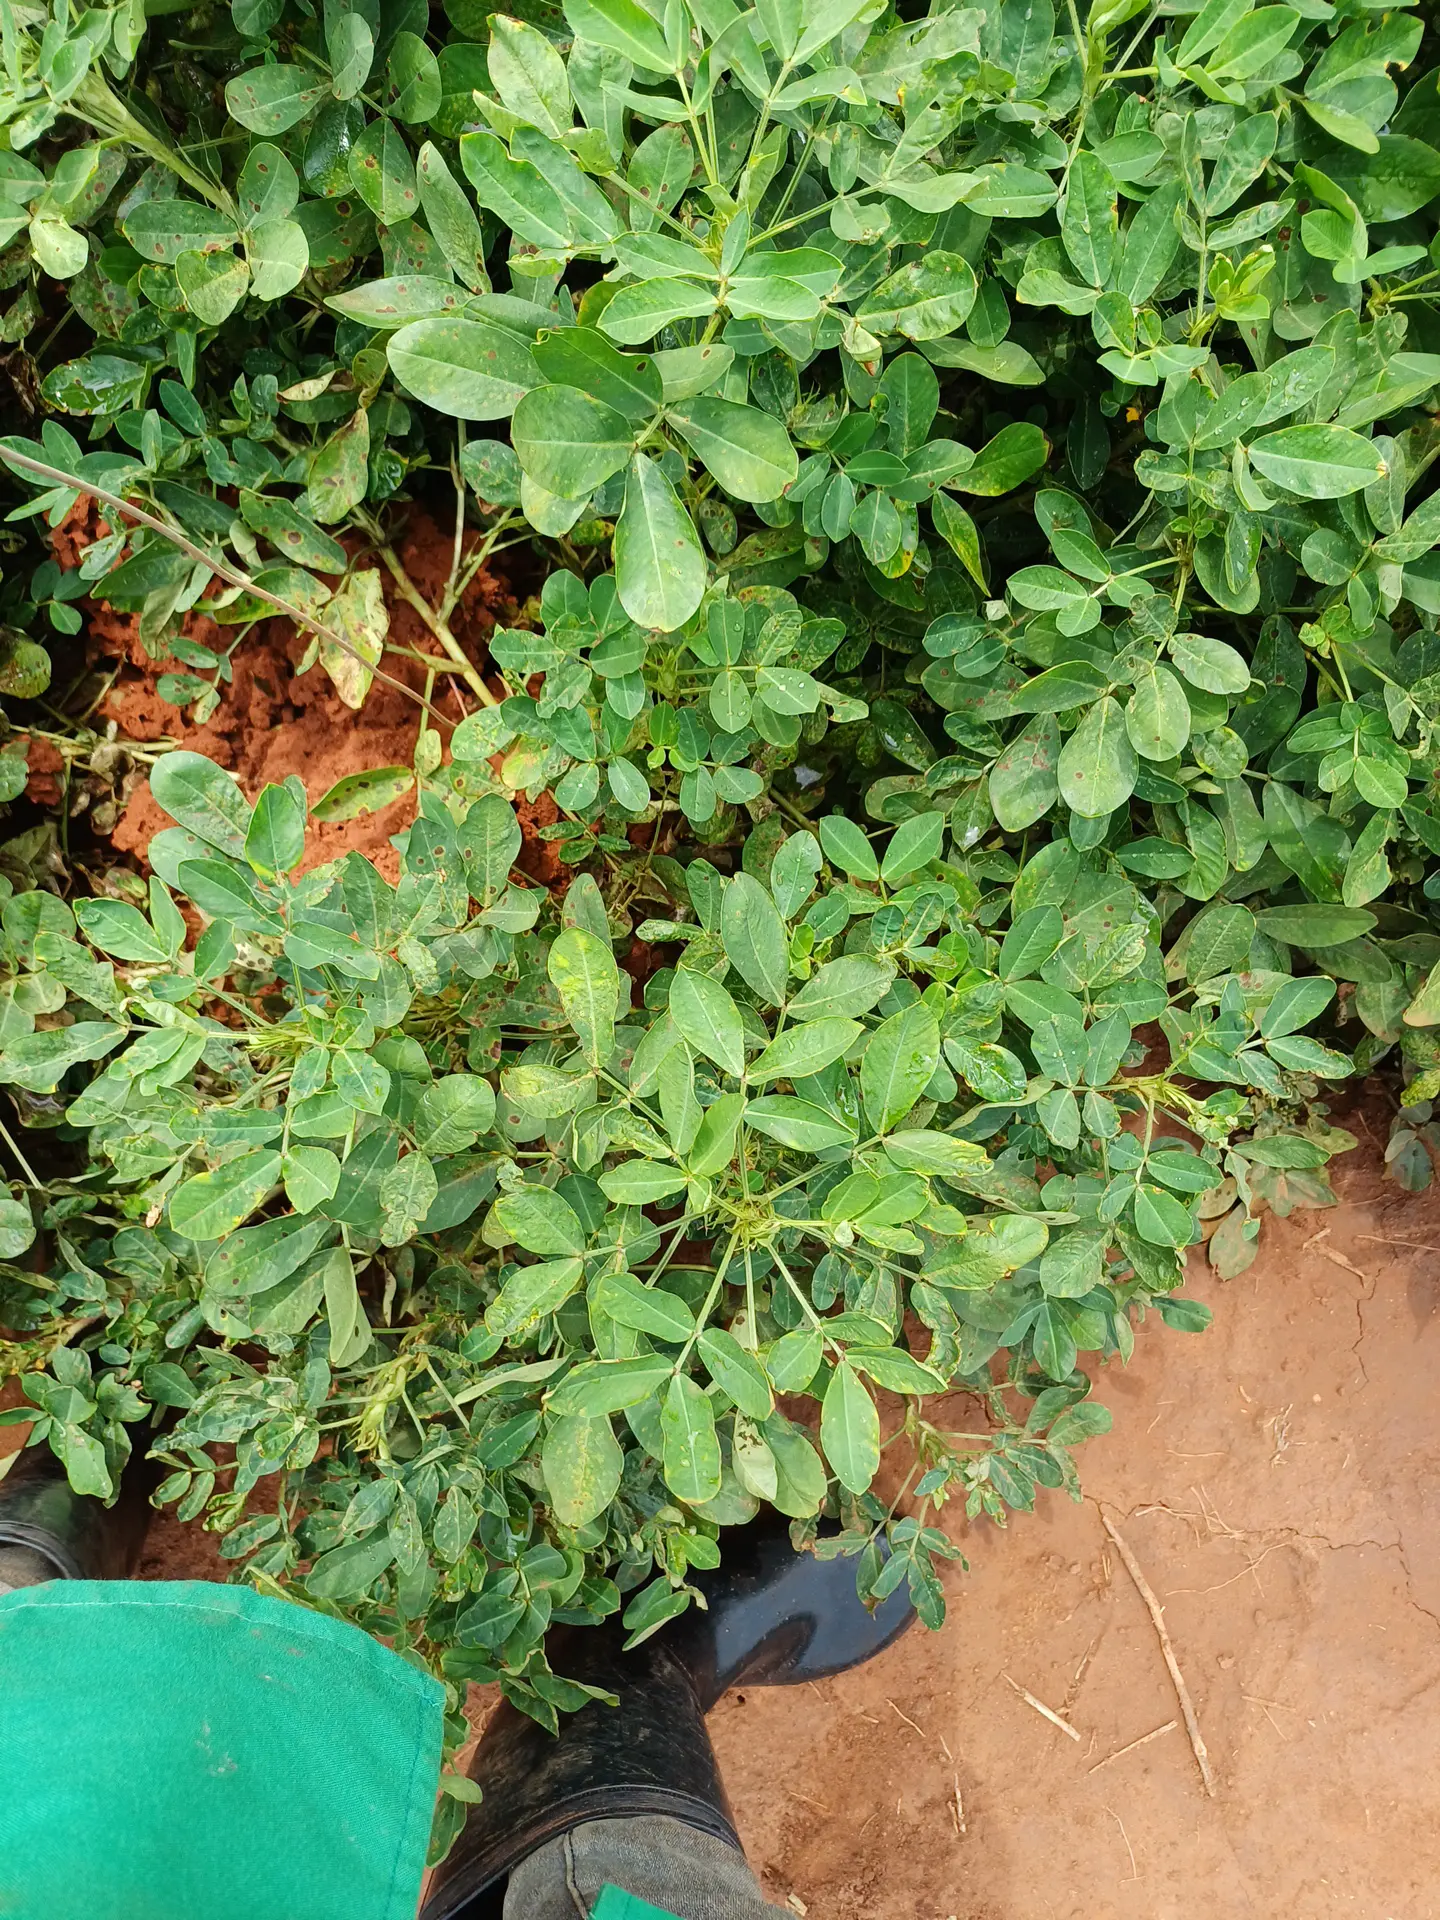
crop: groundnut
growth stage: pegging
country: Kenya
